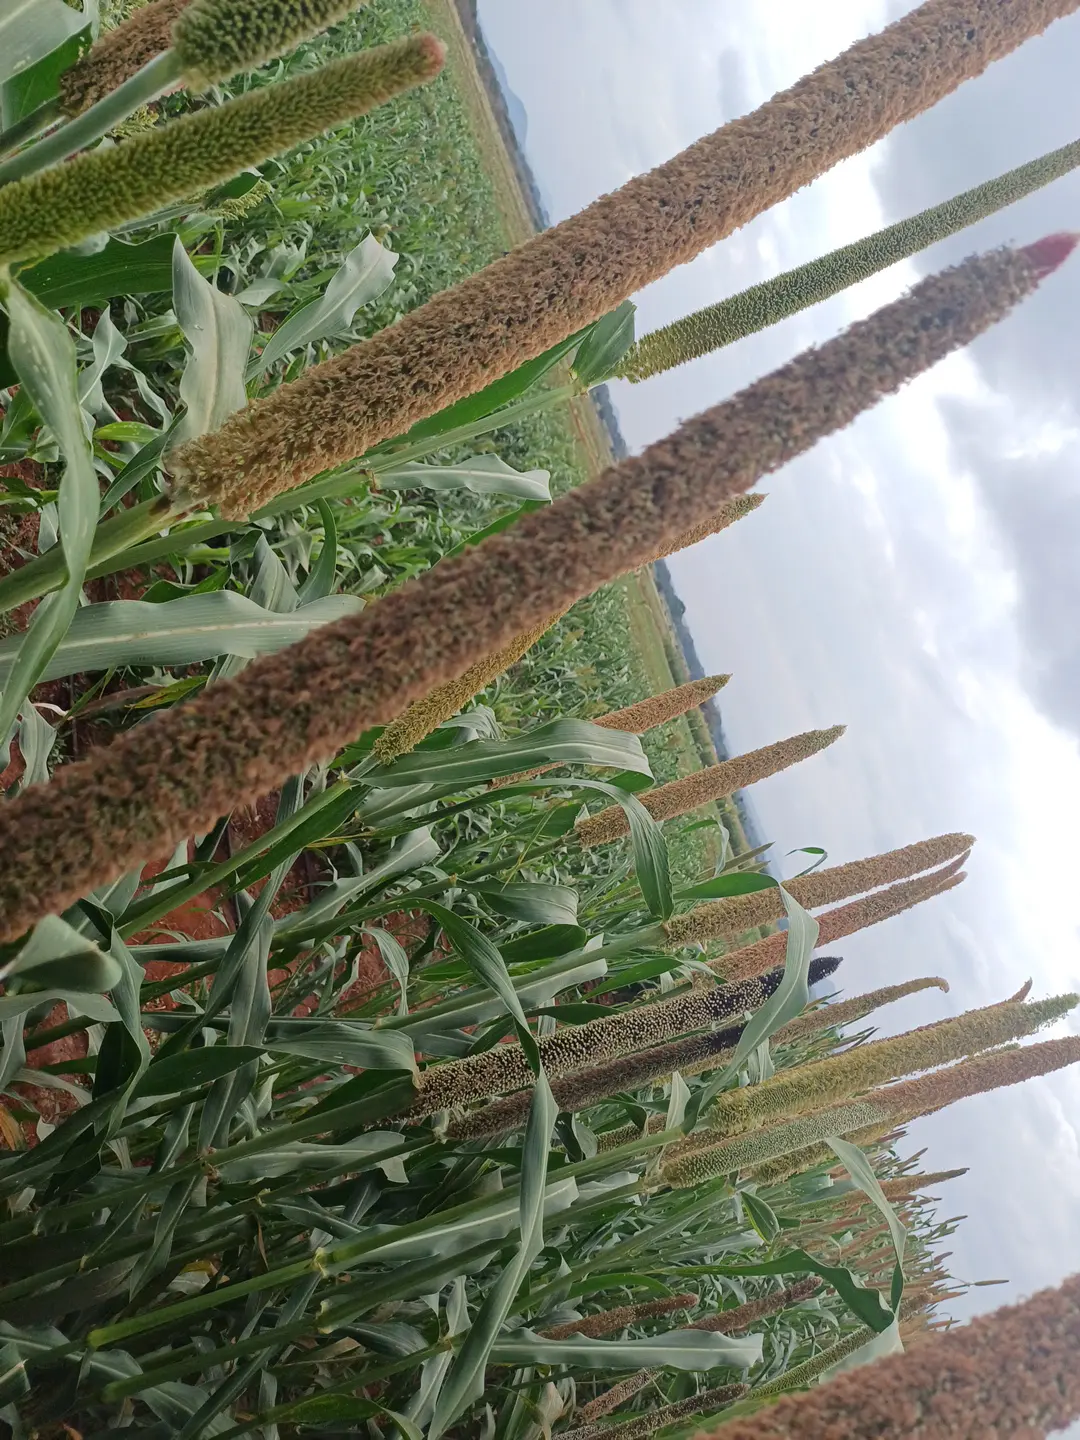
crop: pearl millet
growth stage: filling grain
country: Kenya
